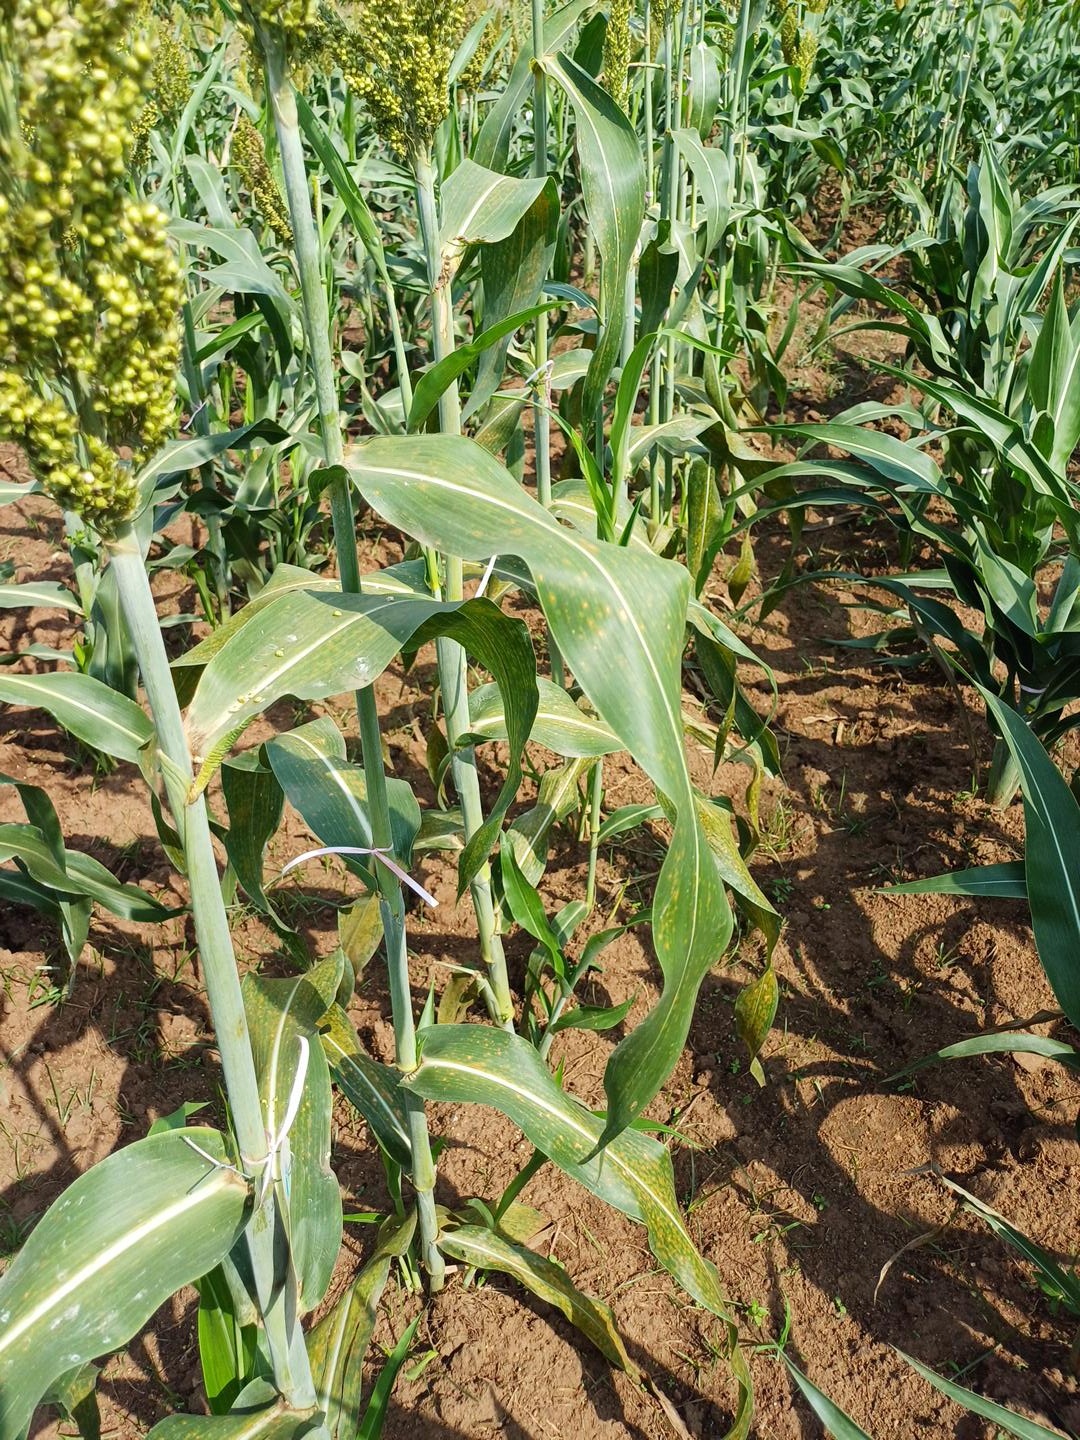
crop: sorghum
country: Kenya
